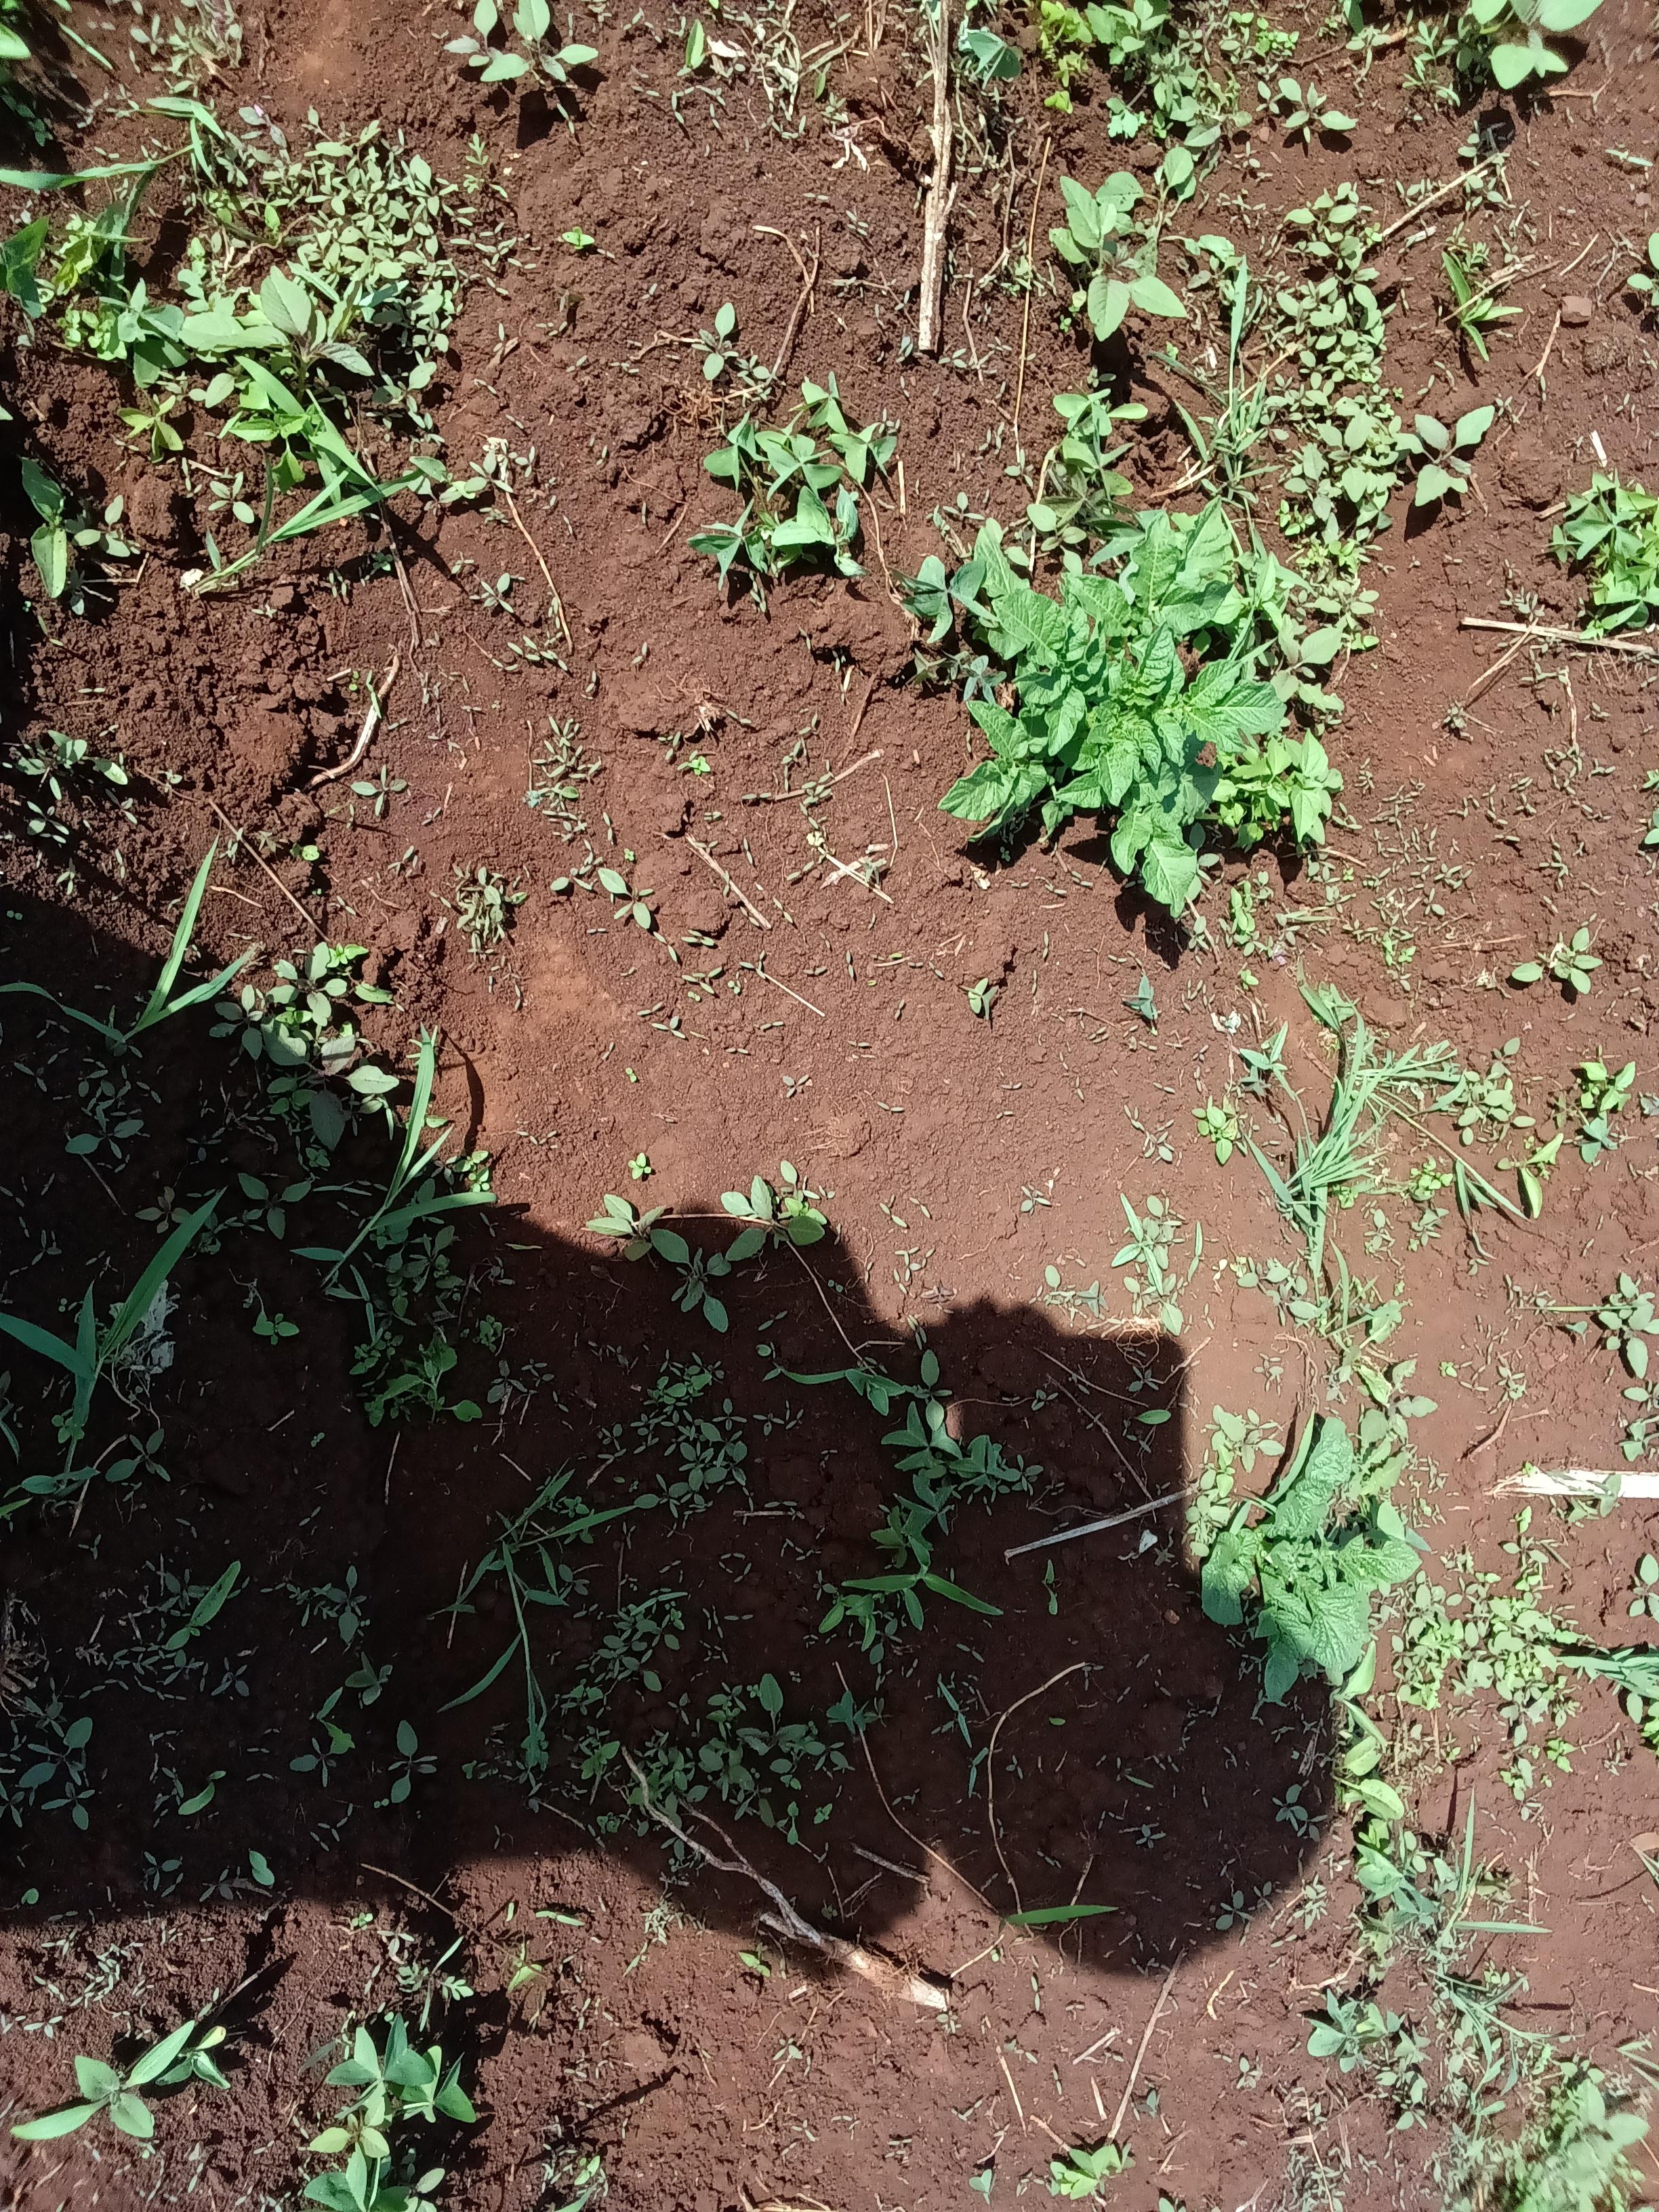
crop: potato
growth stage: vegetative
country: Kenya
